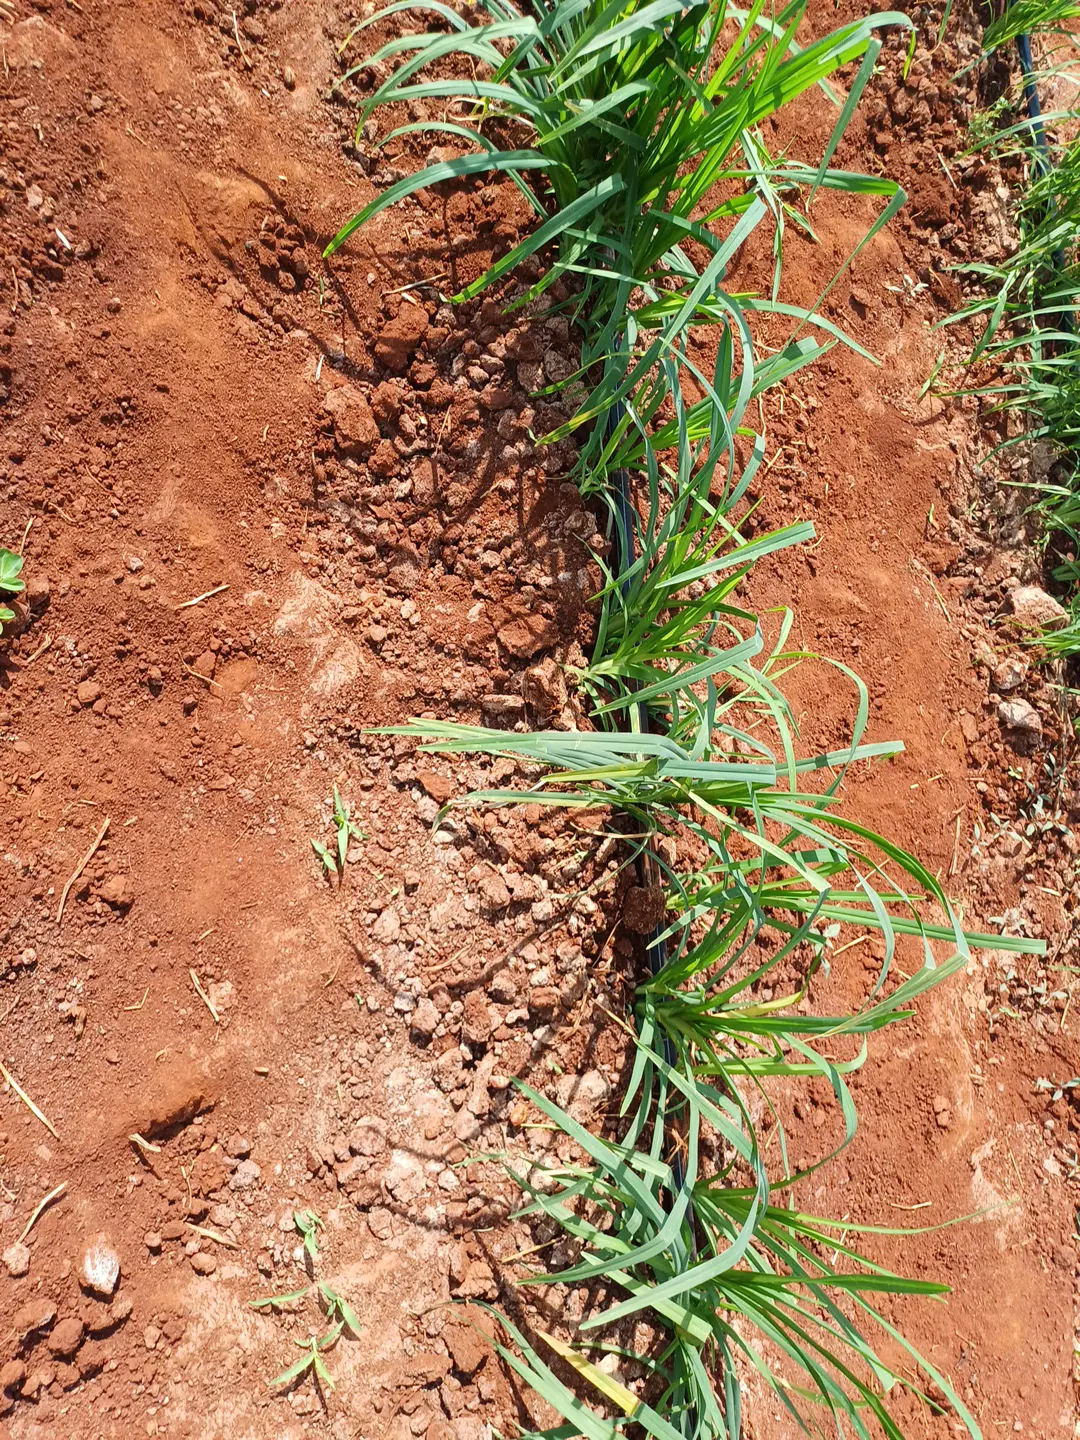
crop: finger millet
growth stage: elongation stem
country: Kenya
